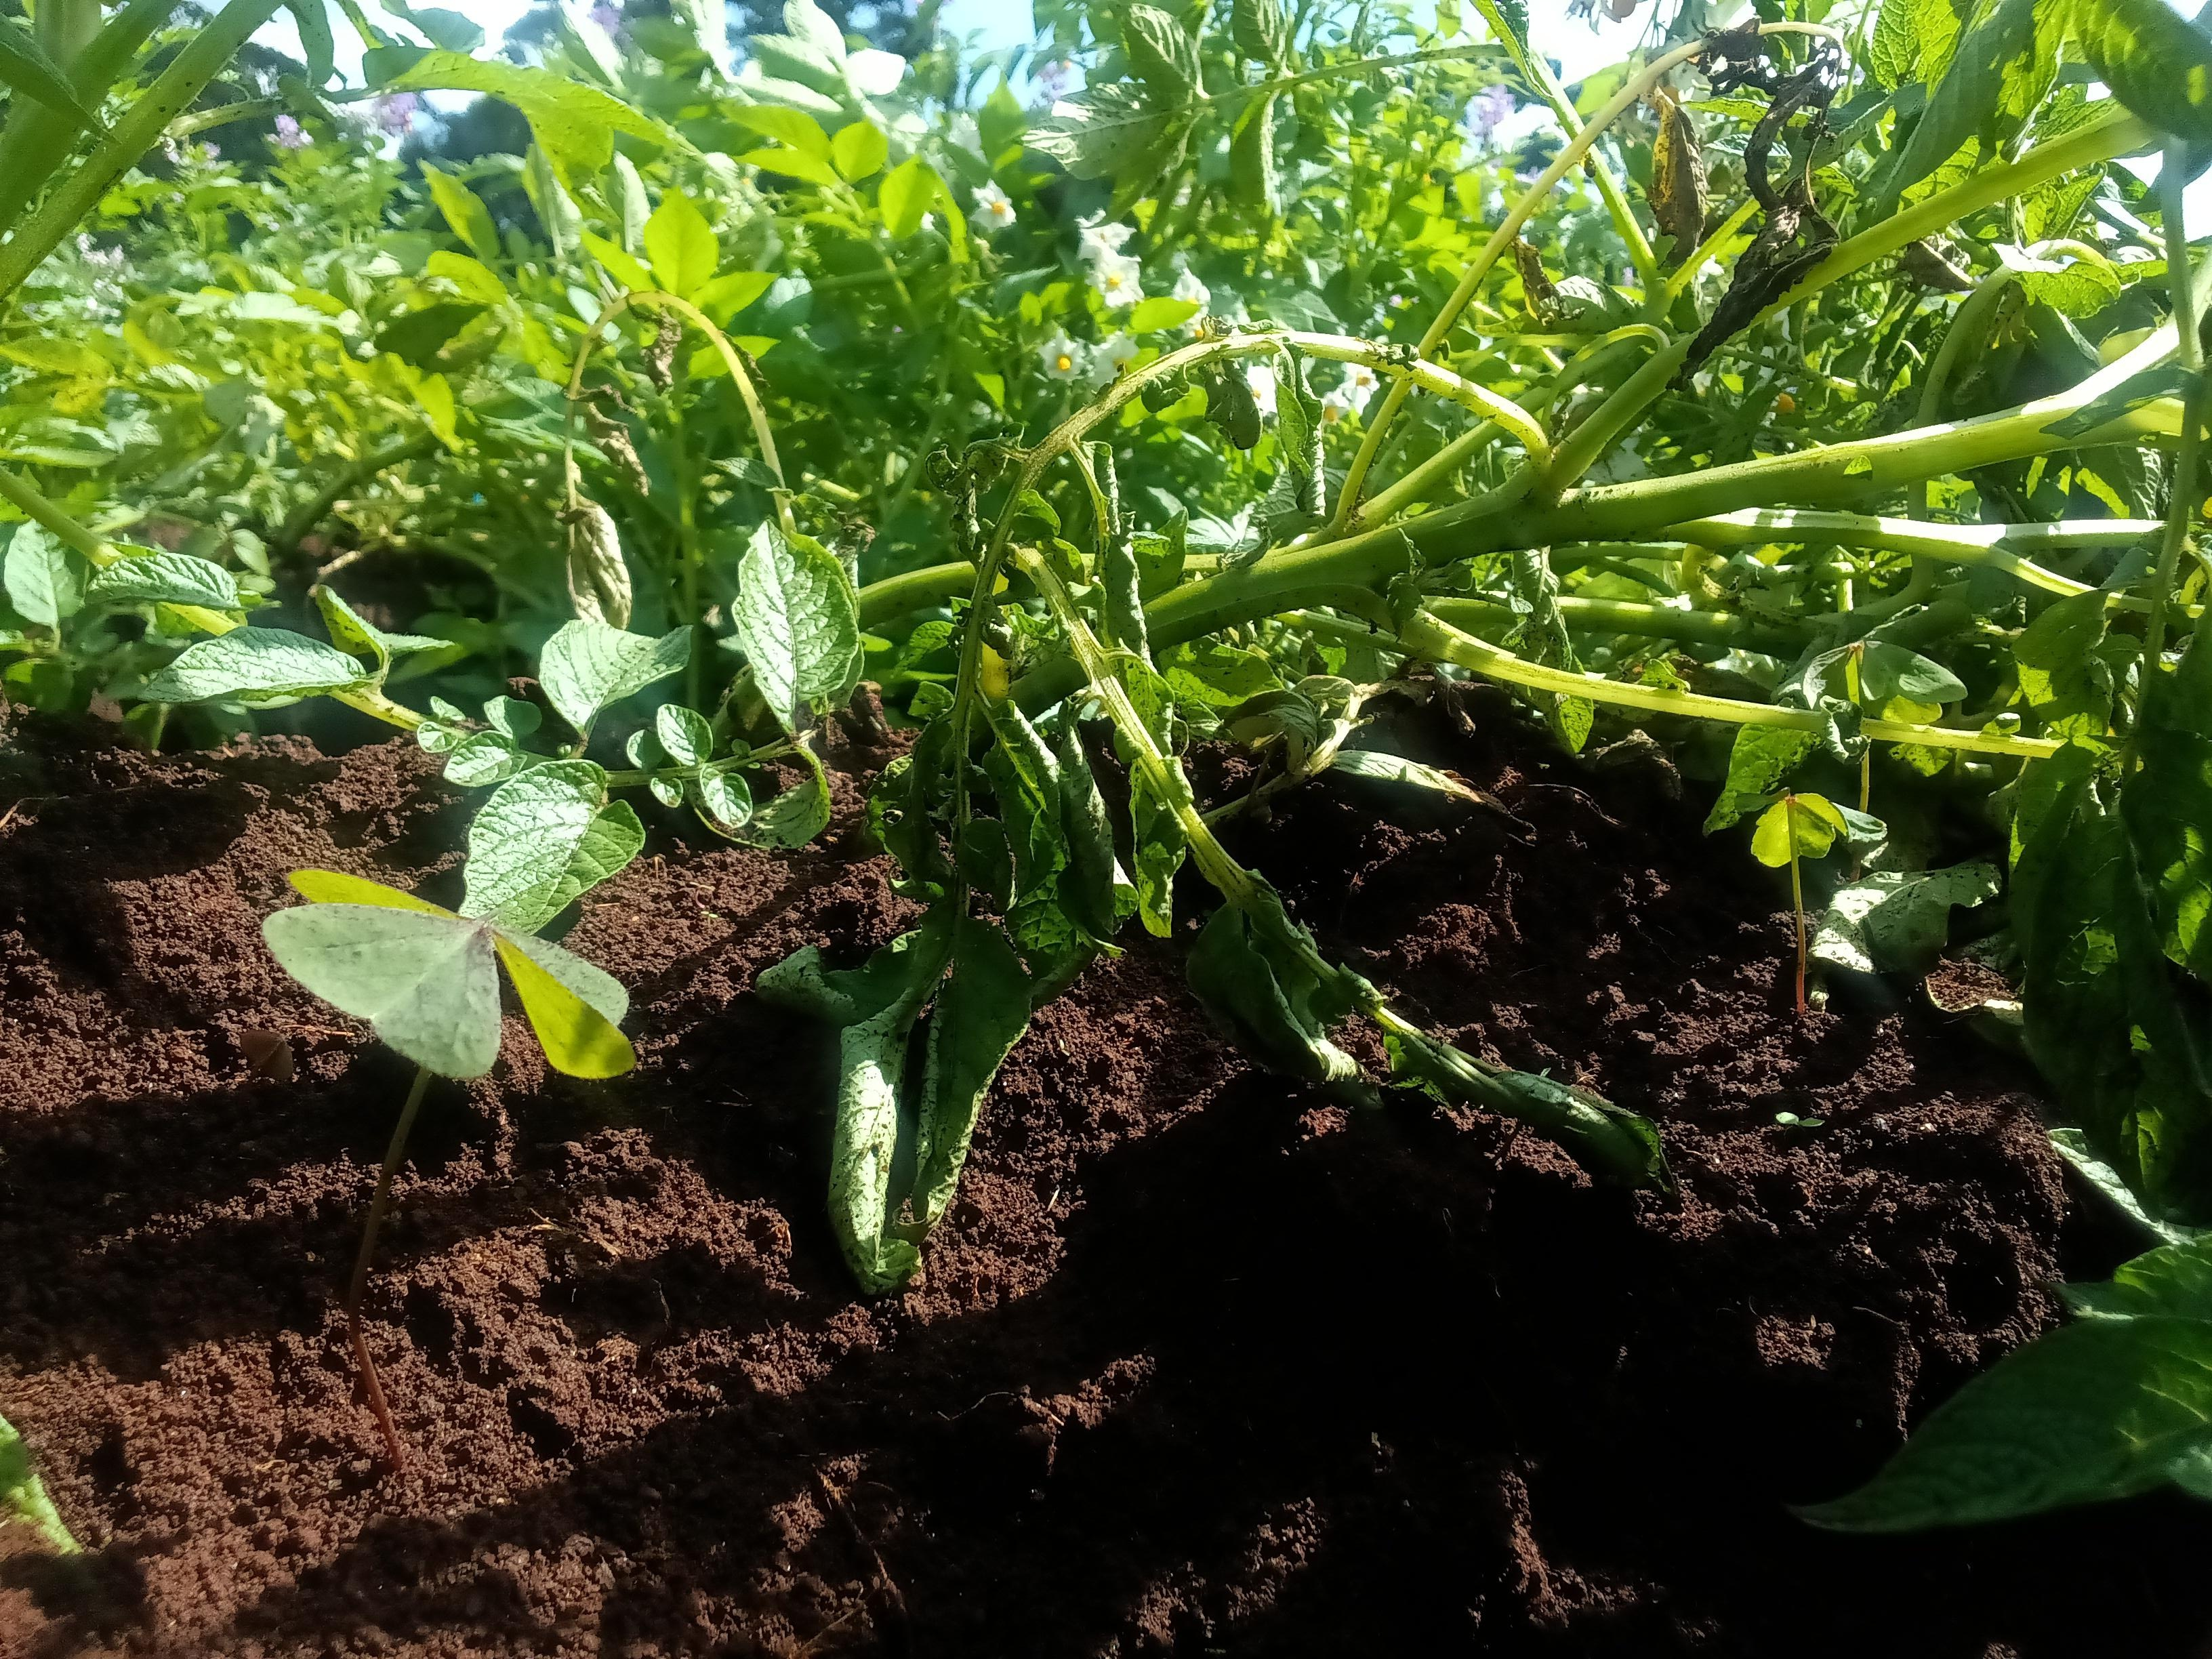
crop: potato
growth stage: flowering
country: Kenya
